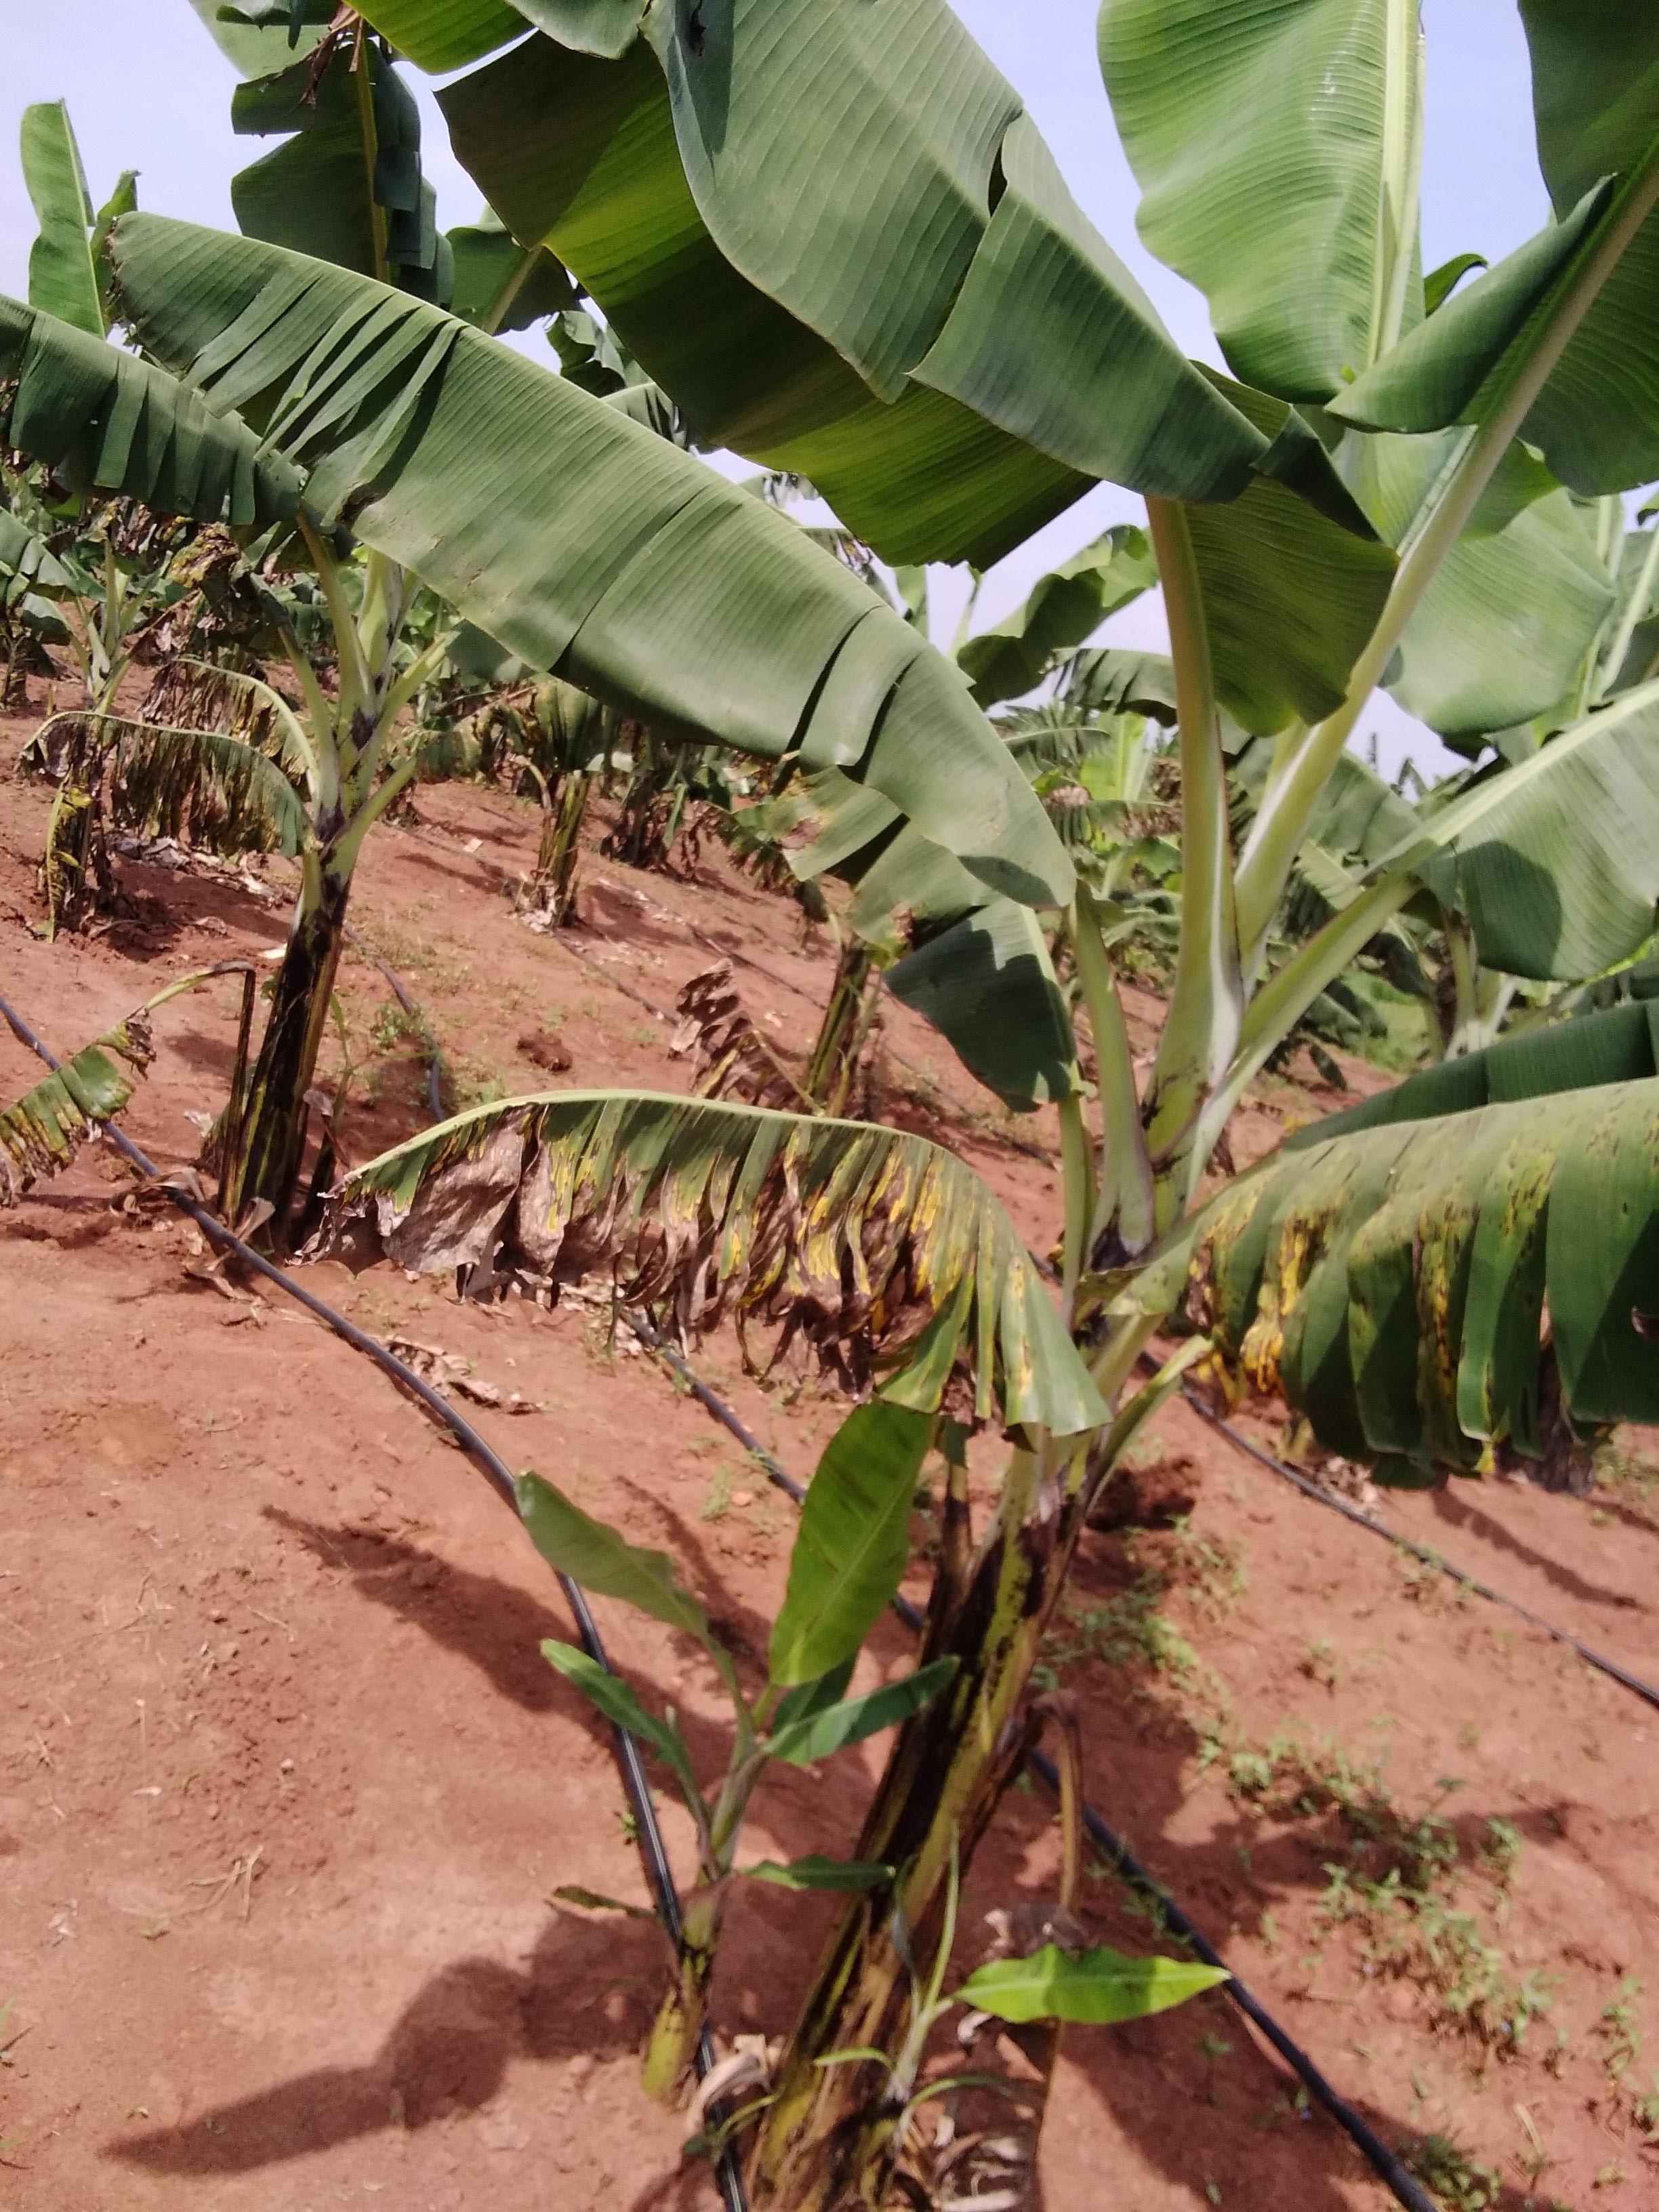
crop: banana
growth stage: vegetative
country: Uganda
